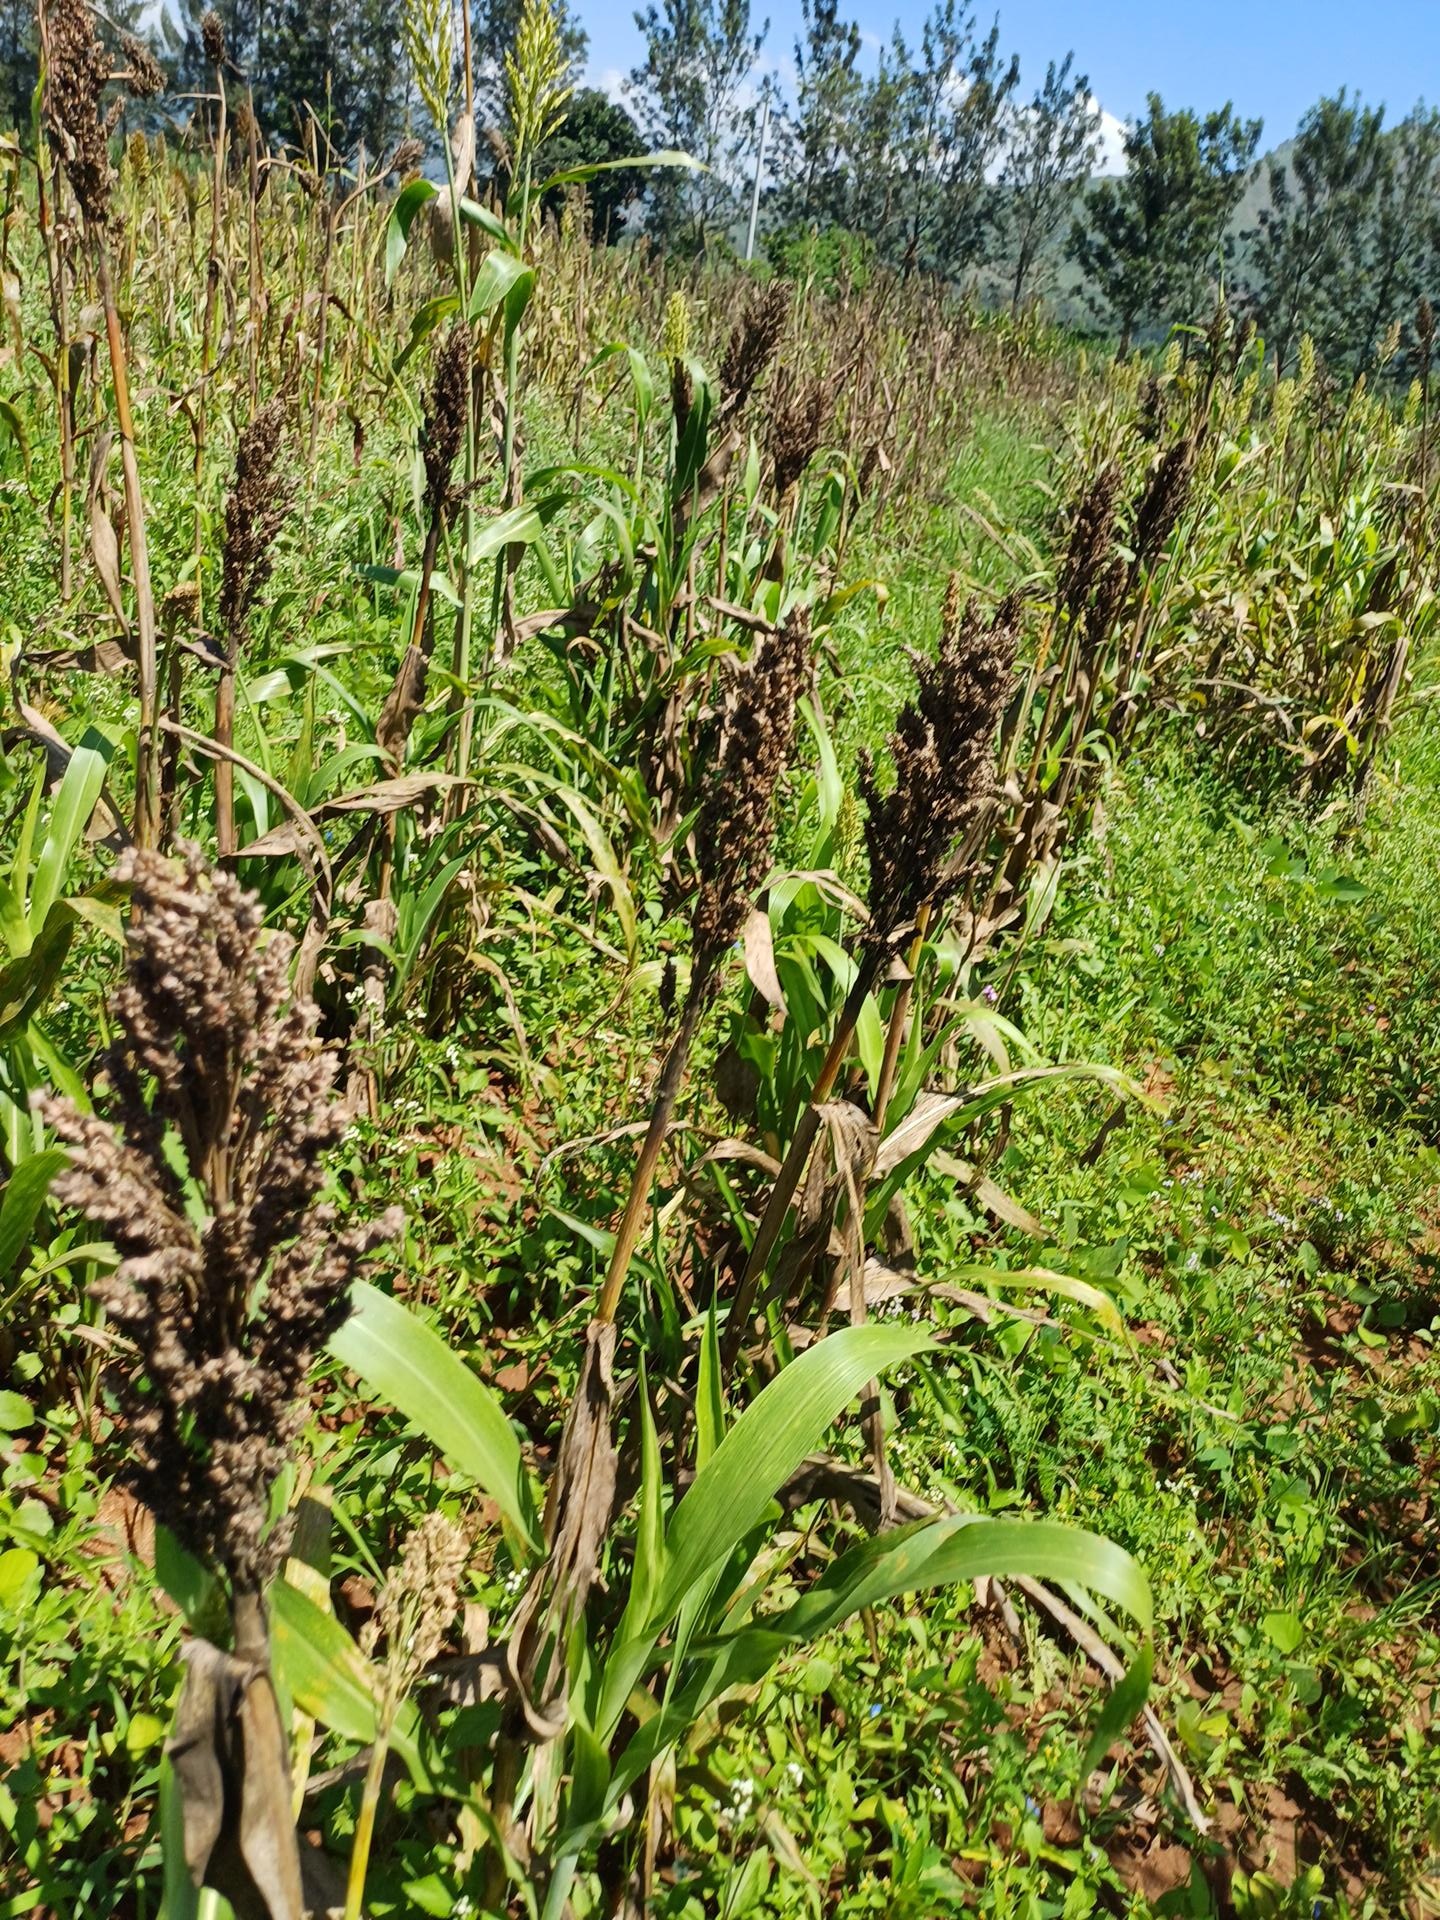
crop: sorghum
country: Kenya
